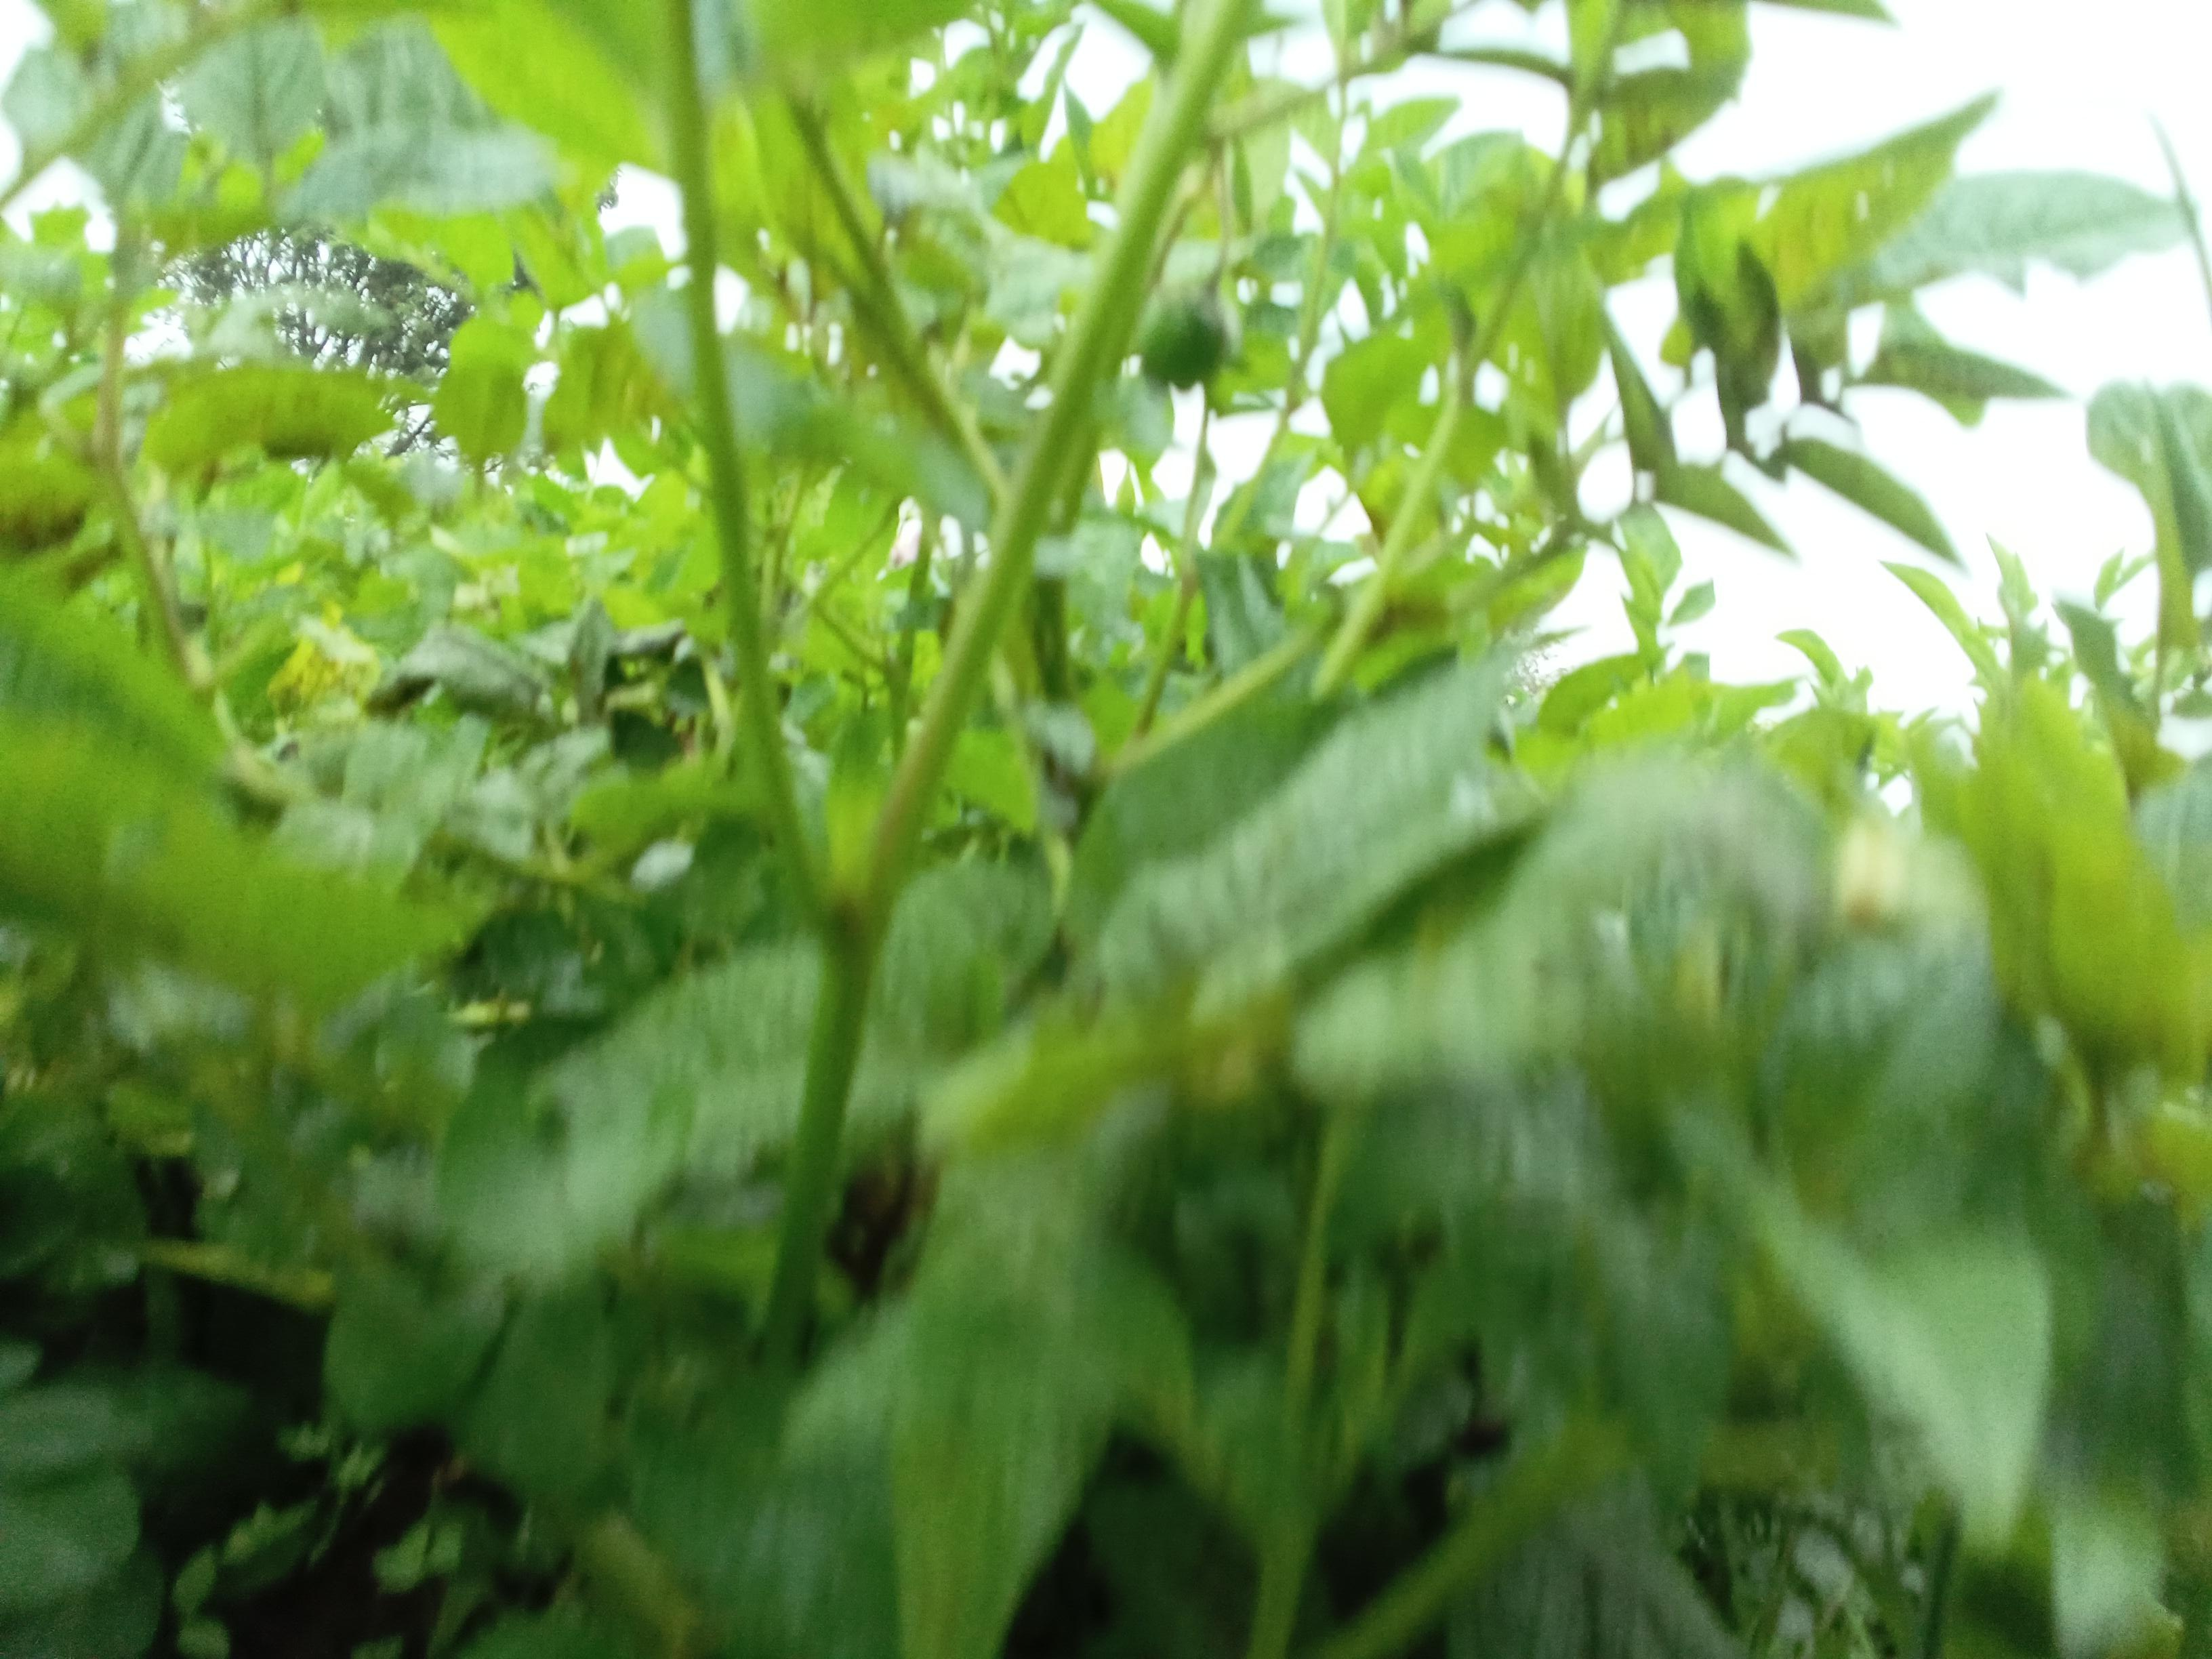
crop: potato
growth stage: flowering
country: Kenya
